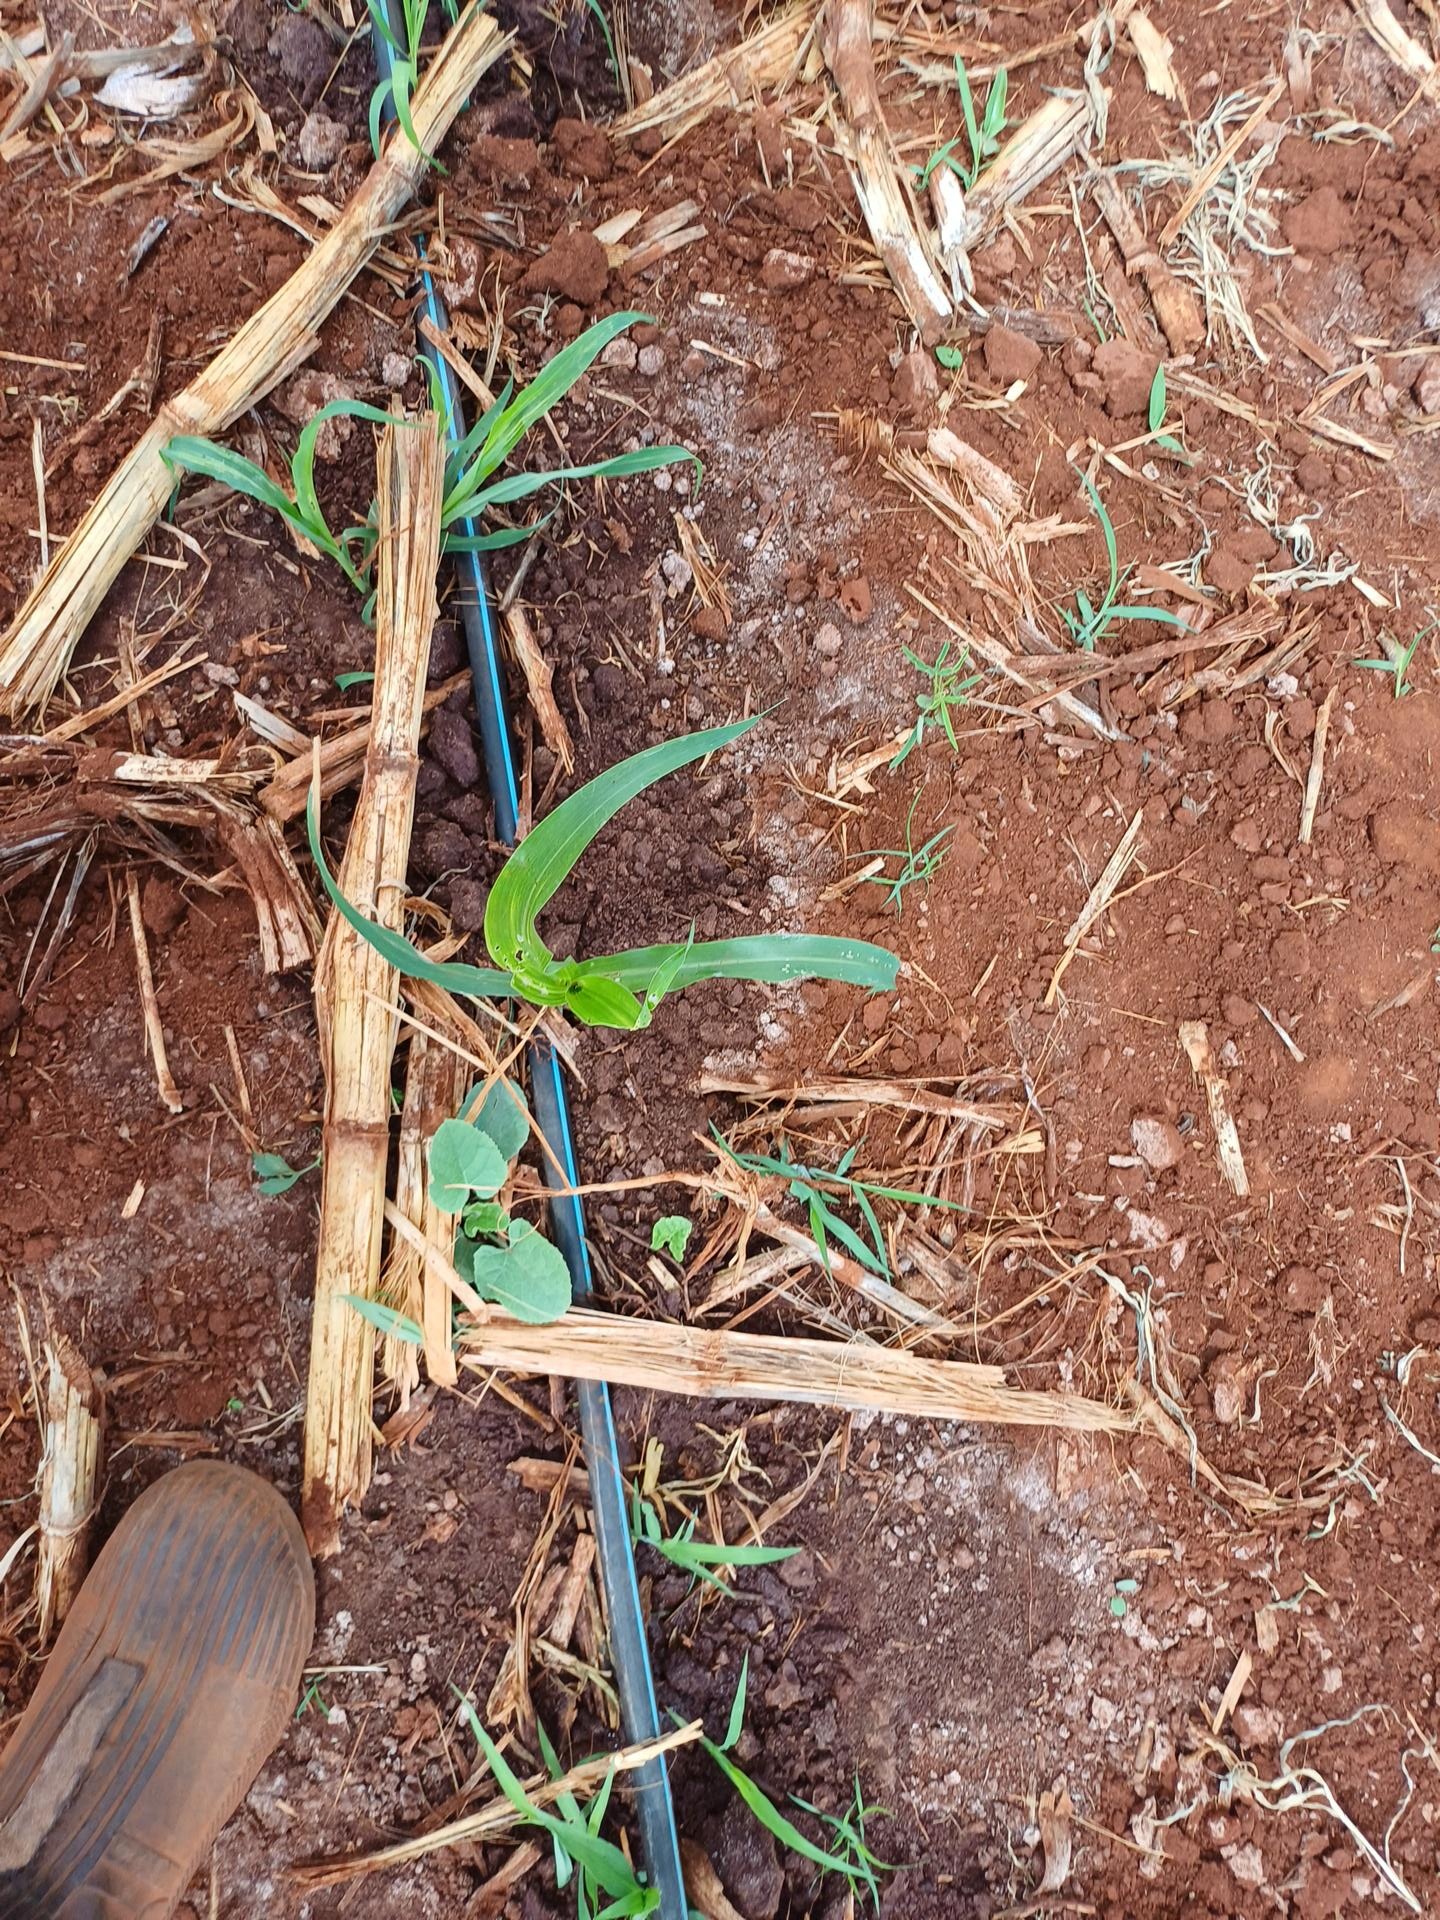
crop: sorghum
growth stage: vegetative
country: Kenya
